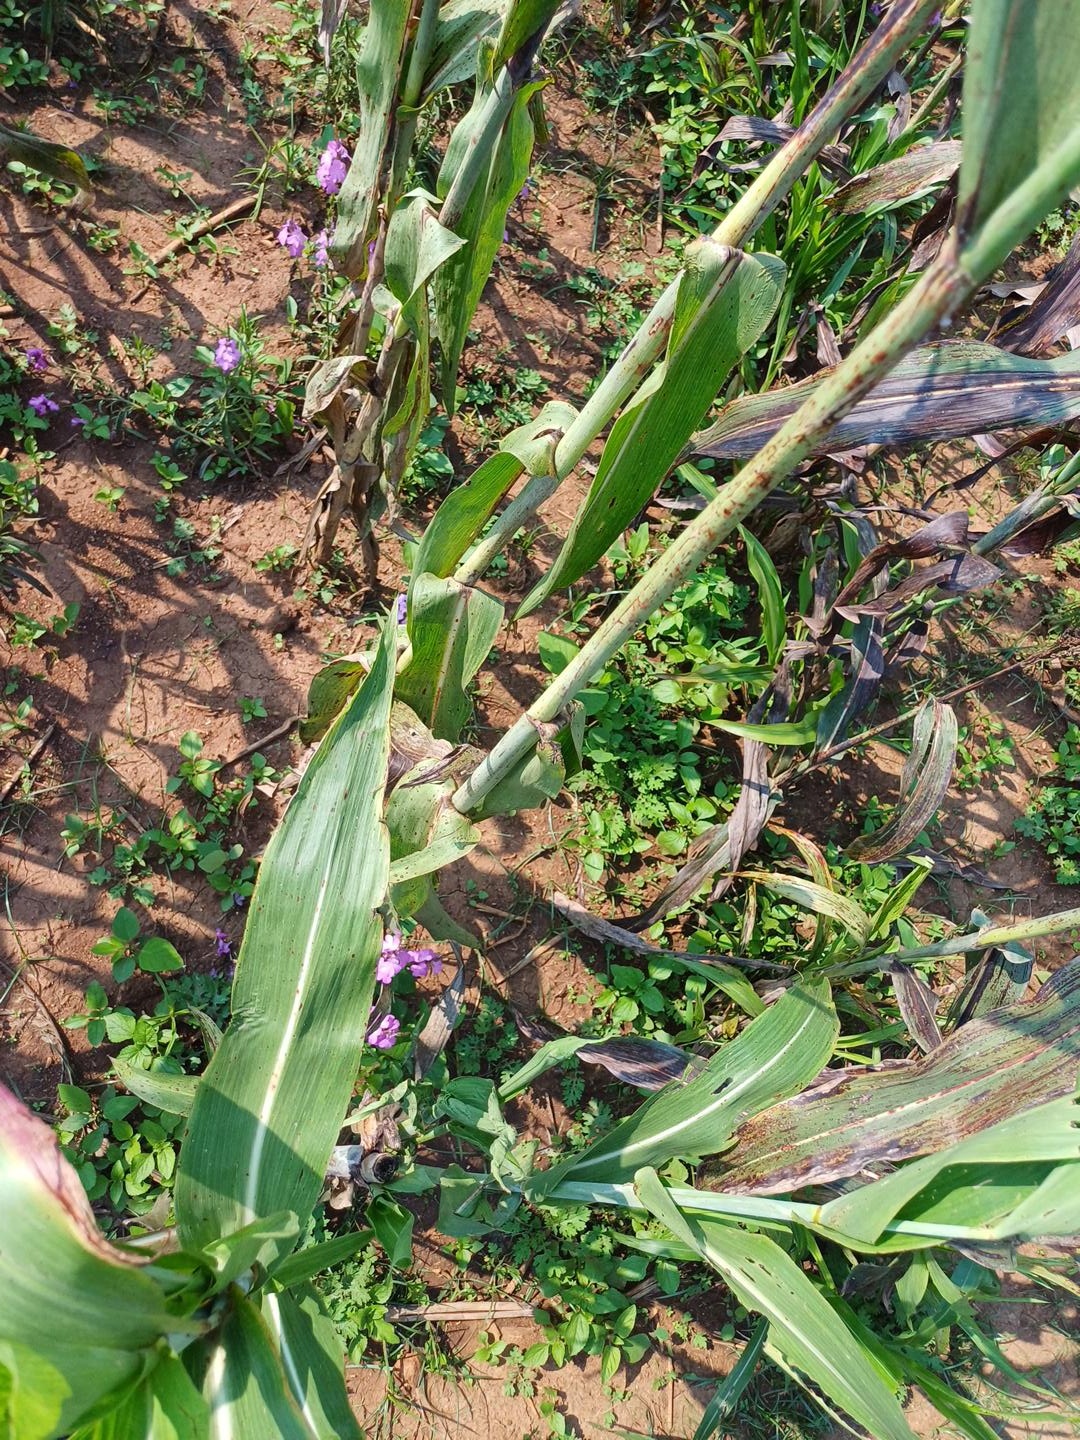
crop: sorghum
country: Kenya
